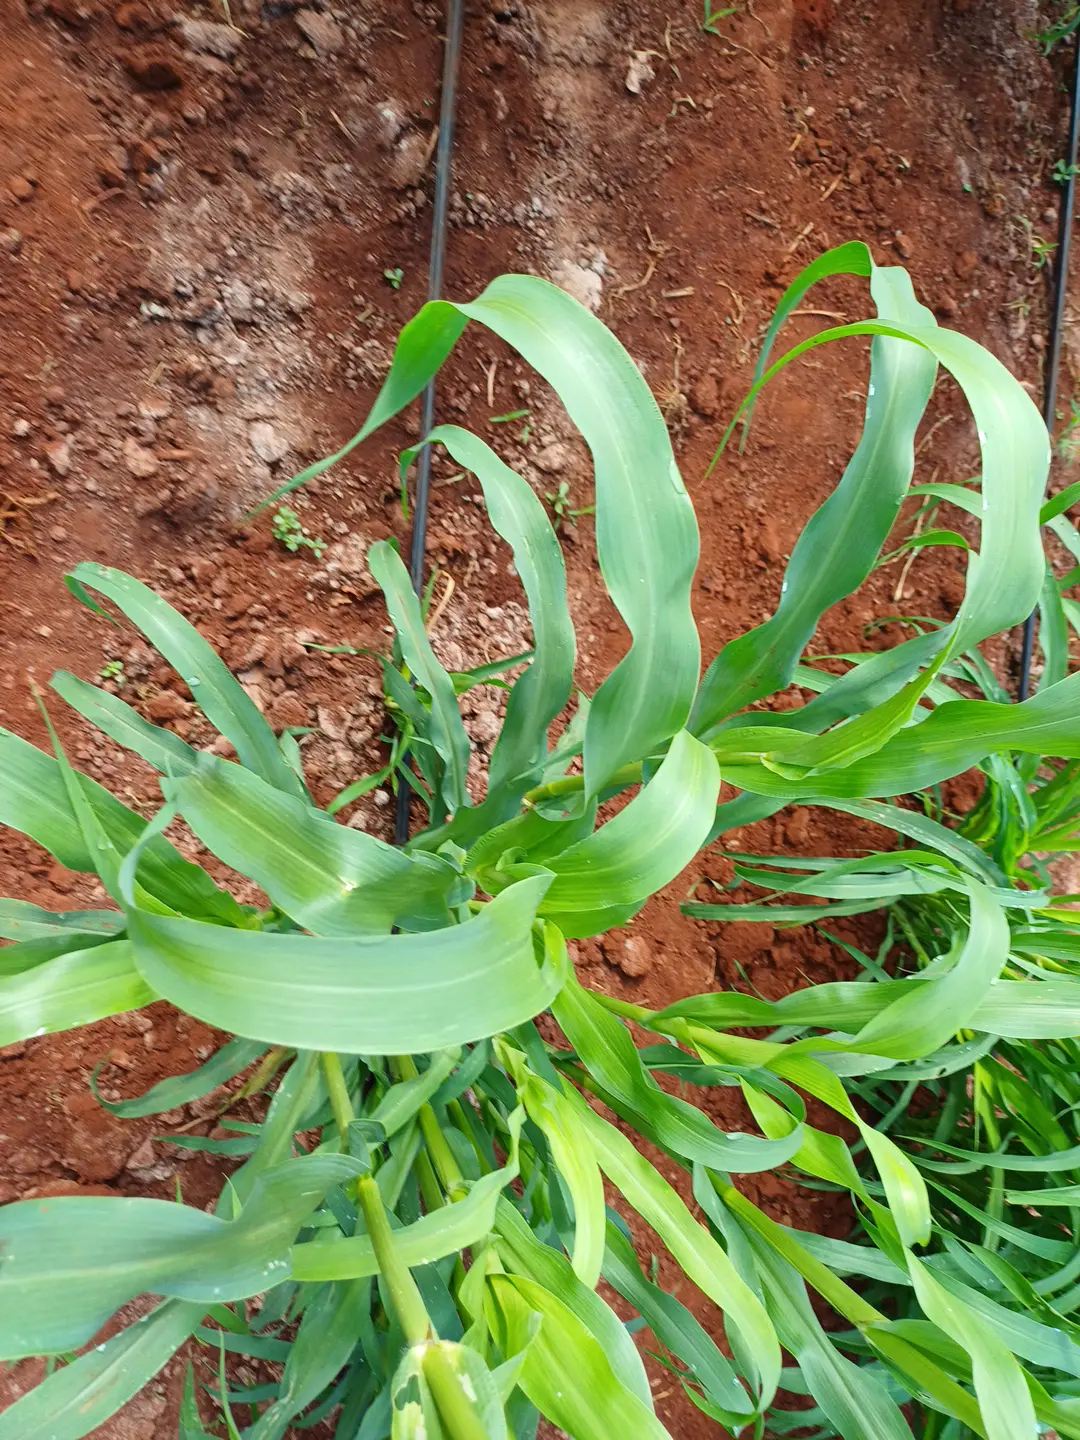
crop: pearl millet
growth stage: flowering
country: Kenya
